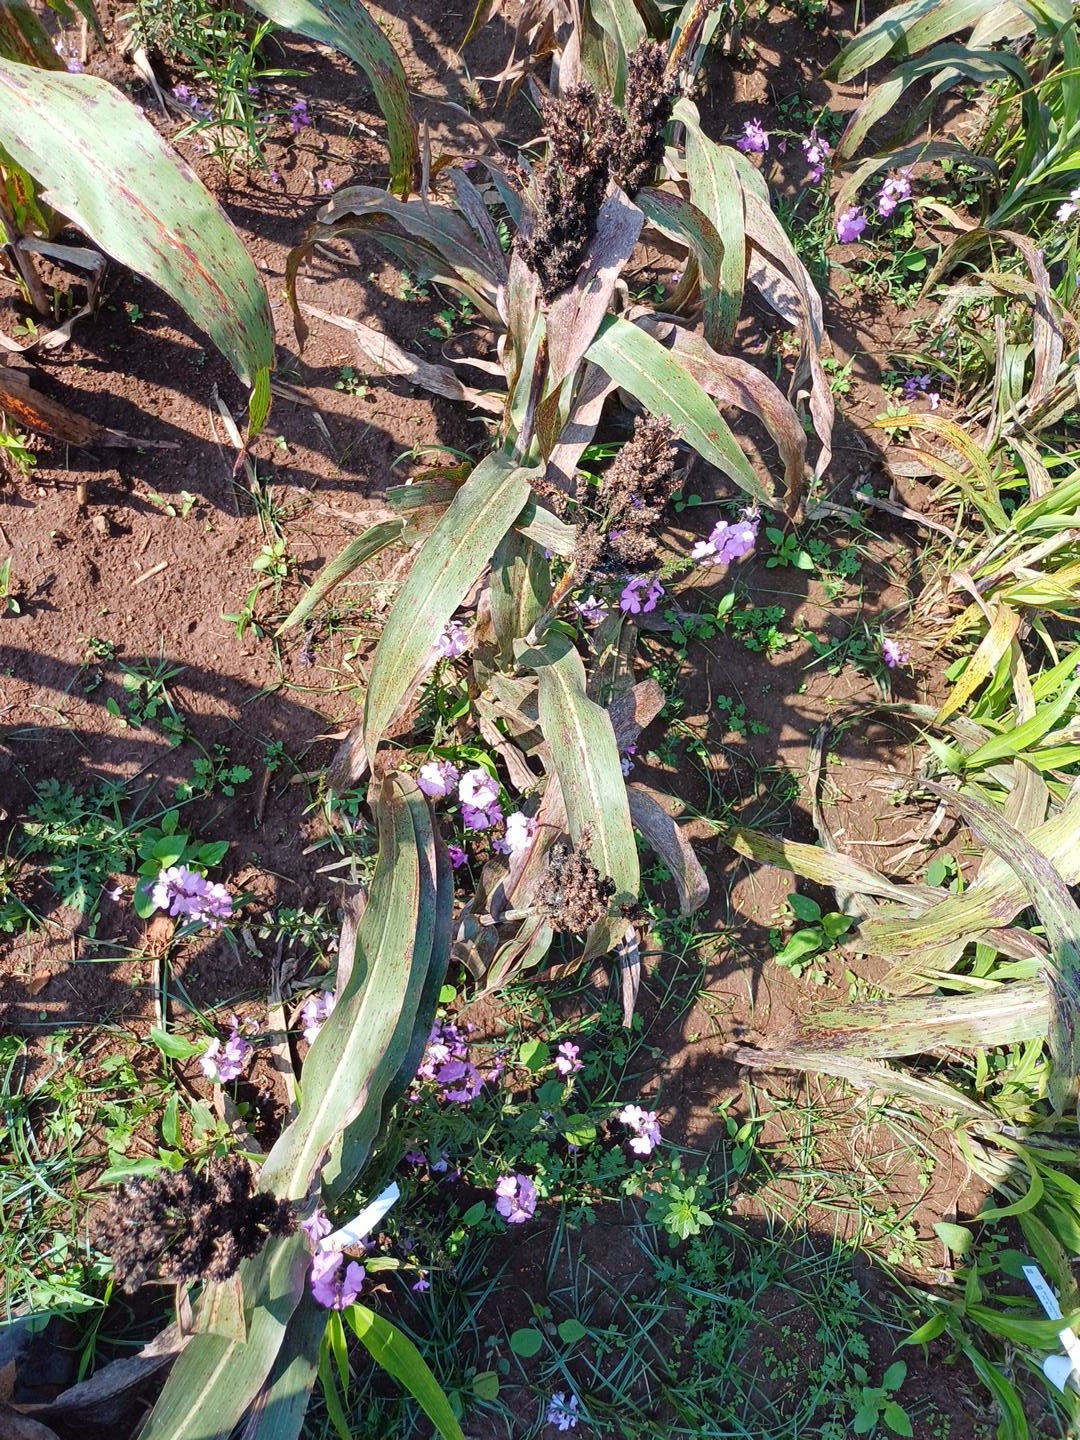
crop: sorghum
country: Kenya
